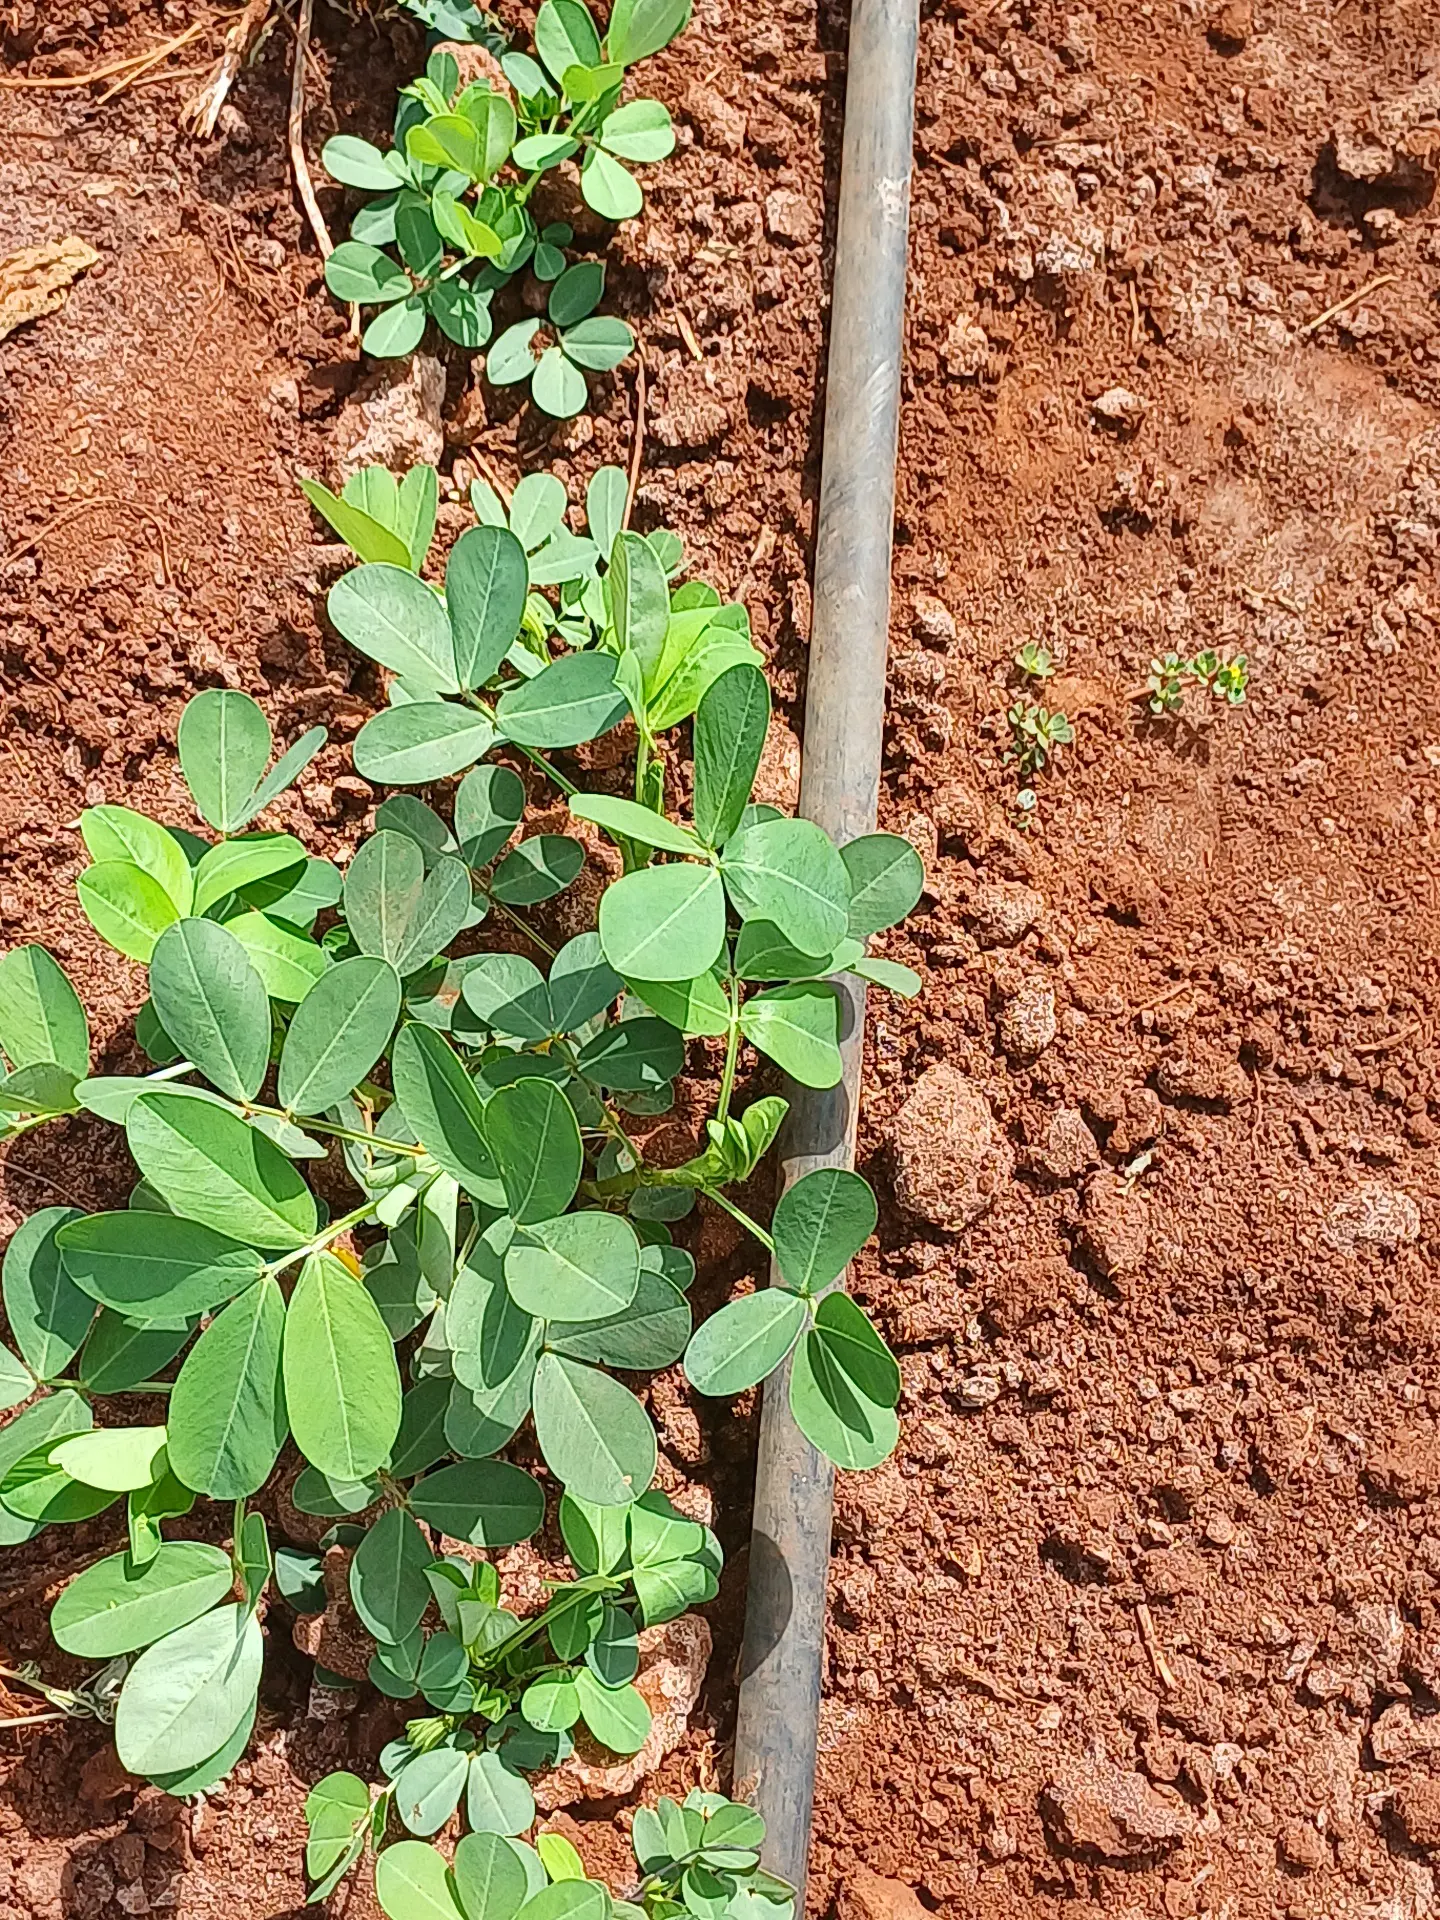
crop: groundnut
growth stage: flowering
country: Kenya
